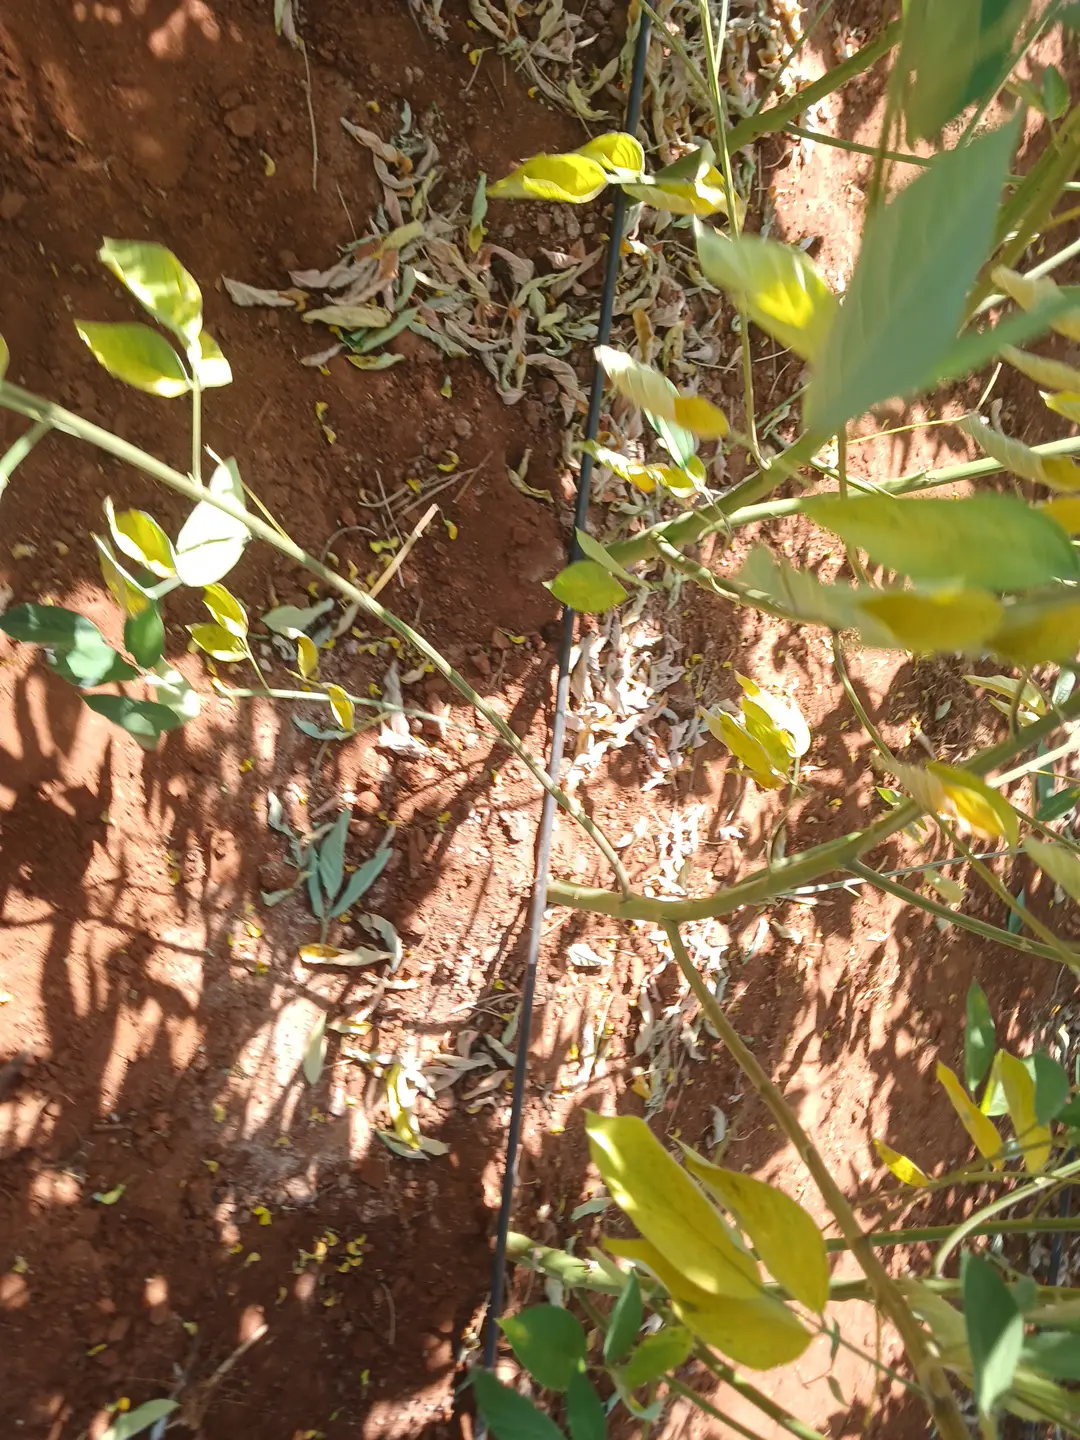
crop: pigeonpea
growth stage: development pod
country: Kenya
